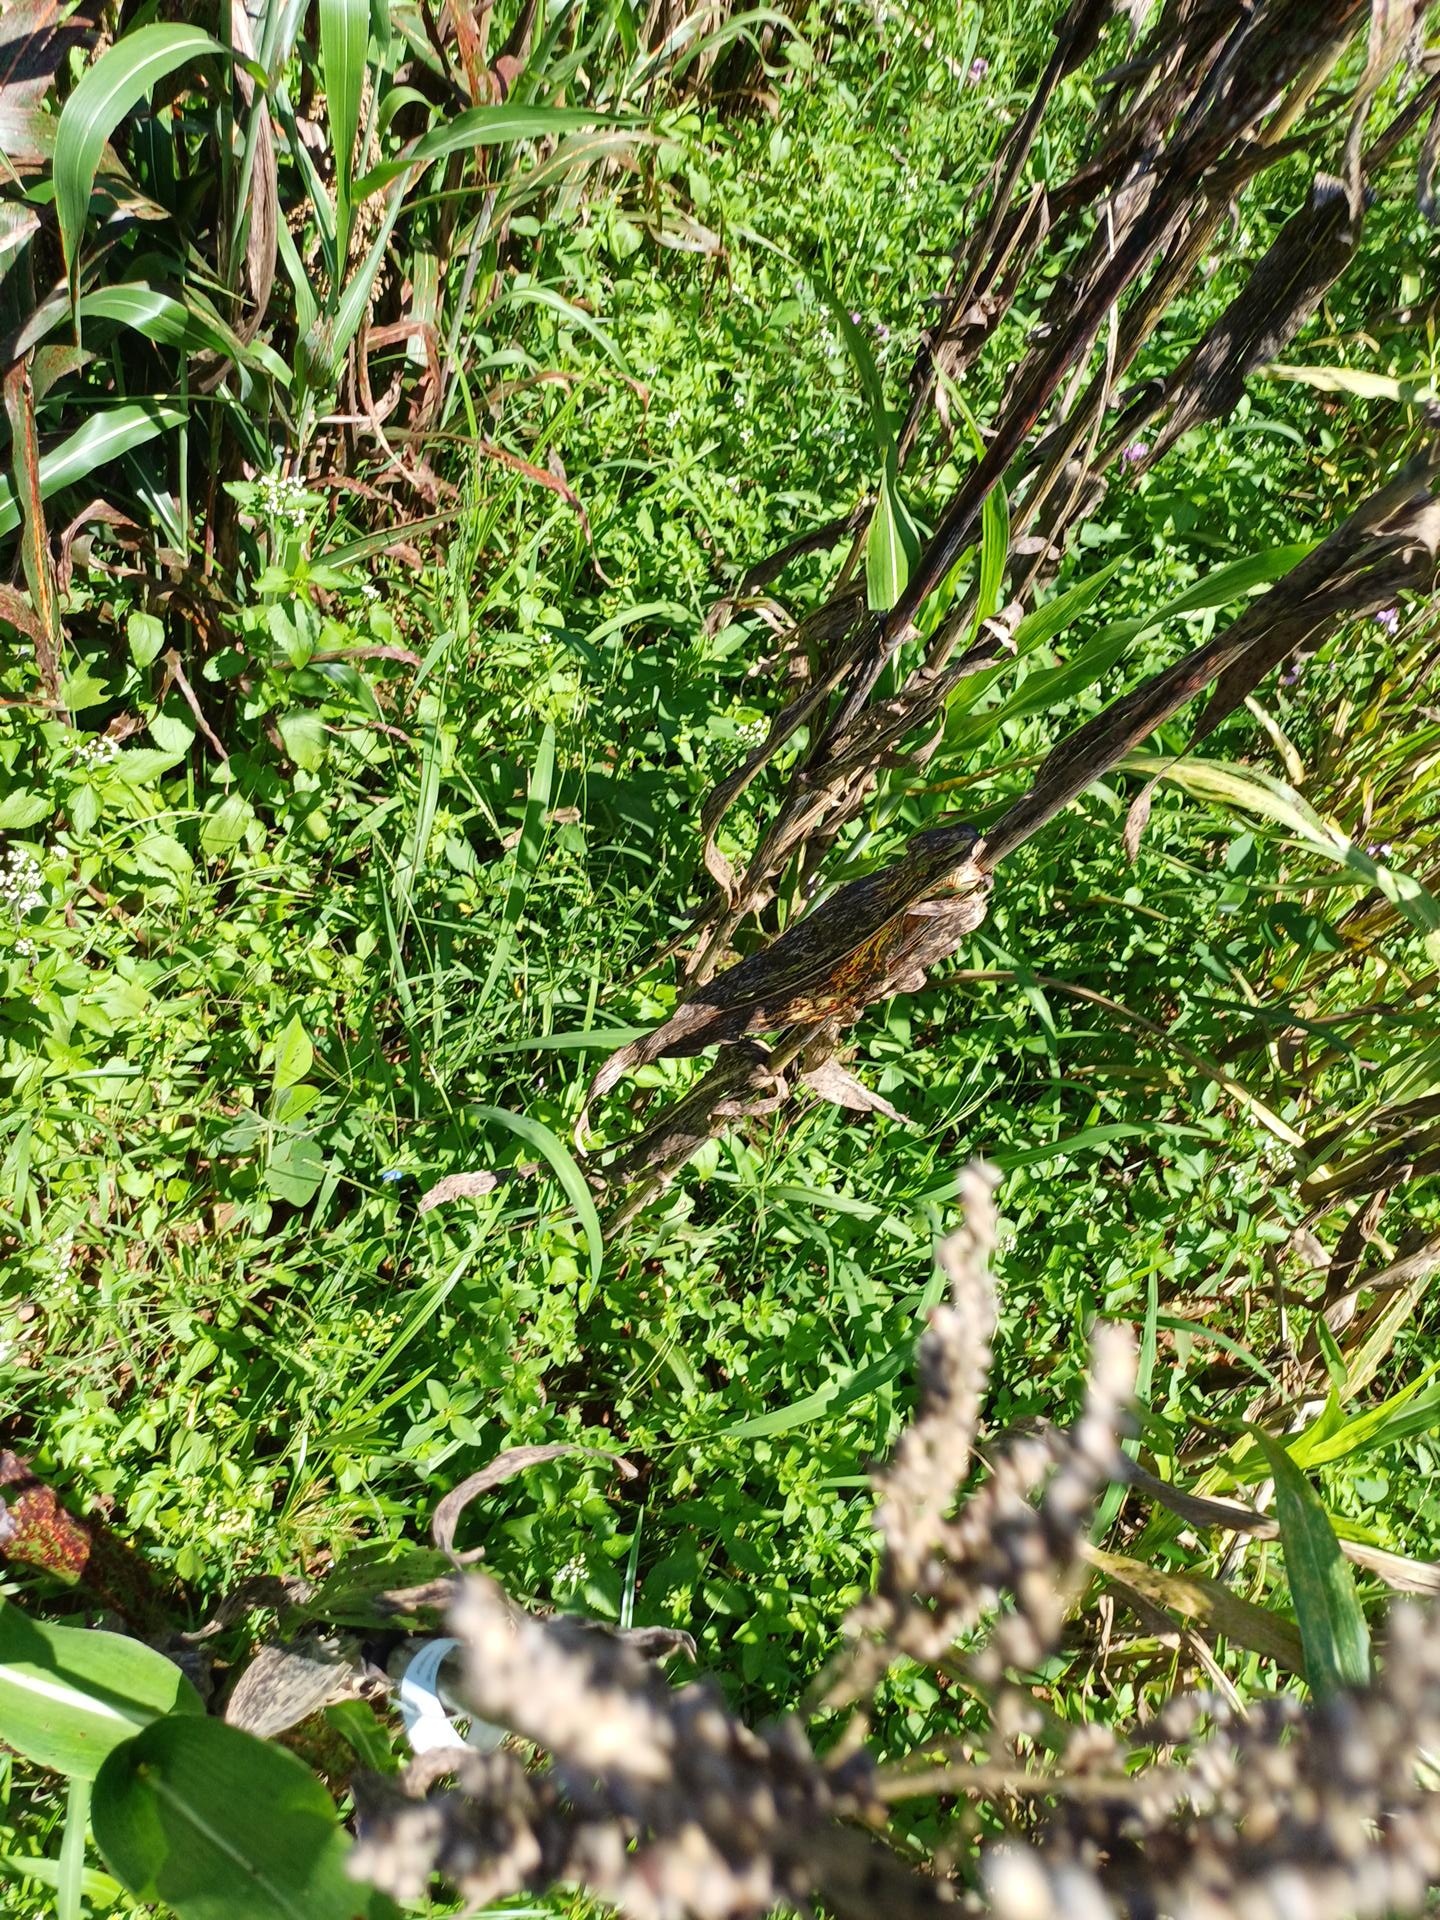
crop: sorghum
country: Kenya
